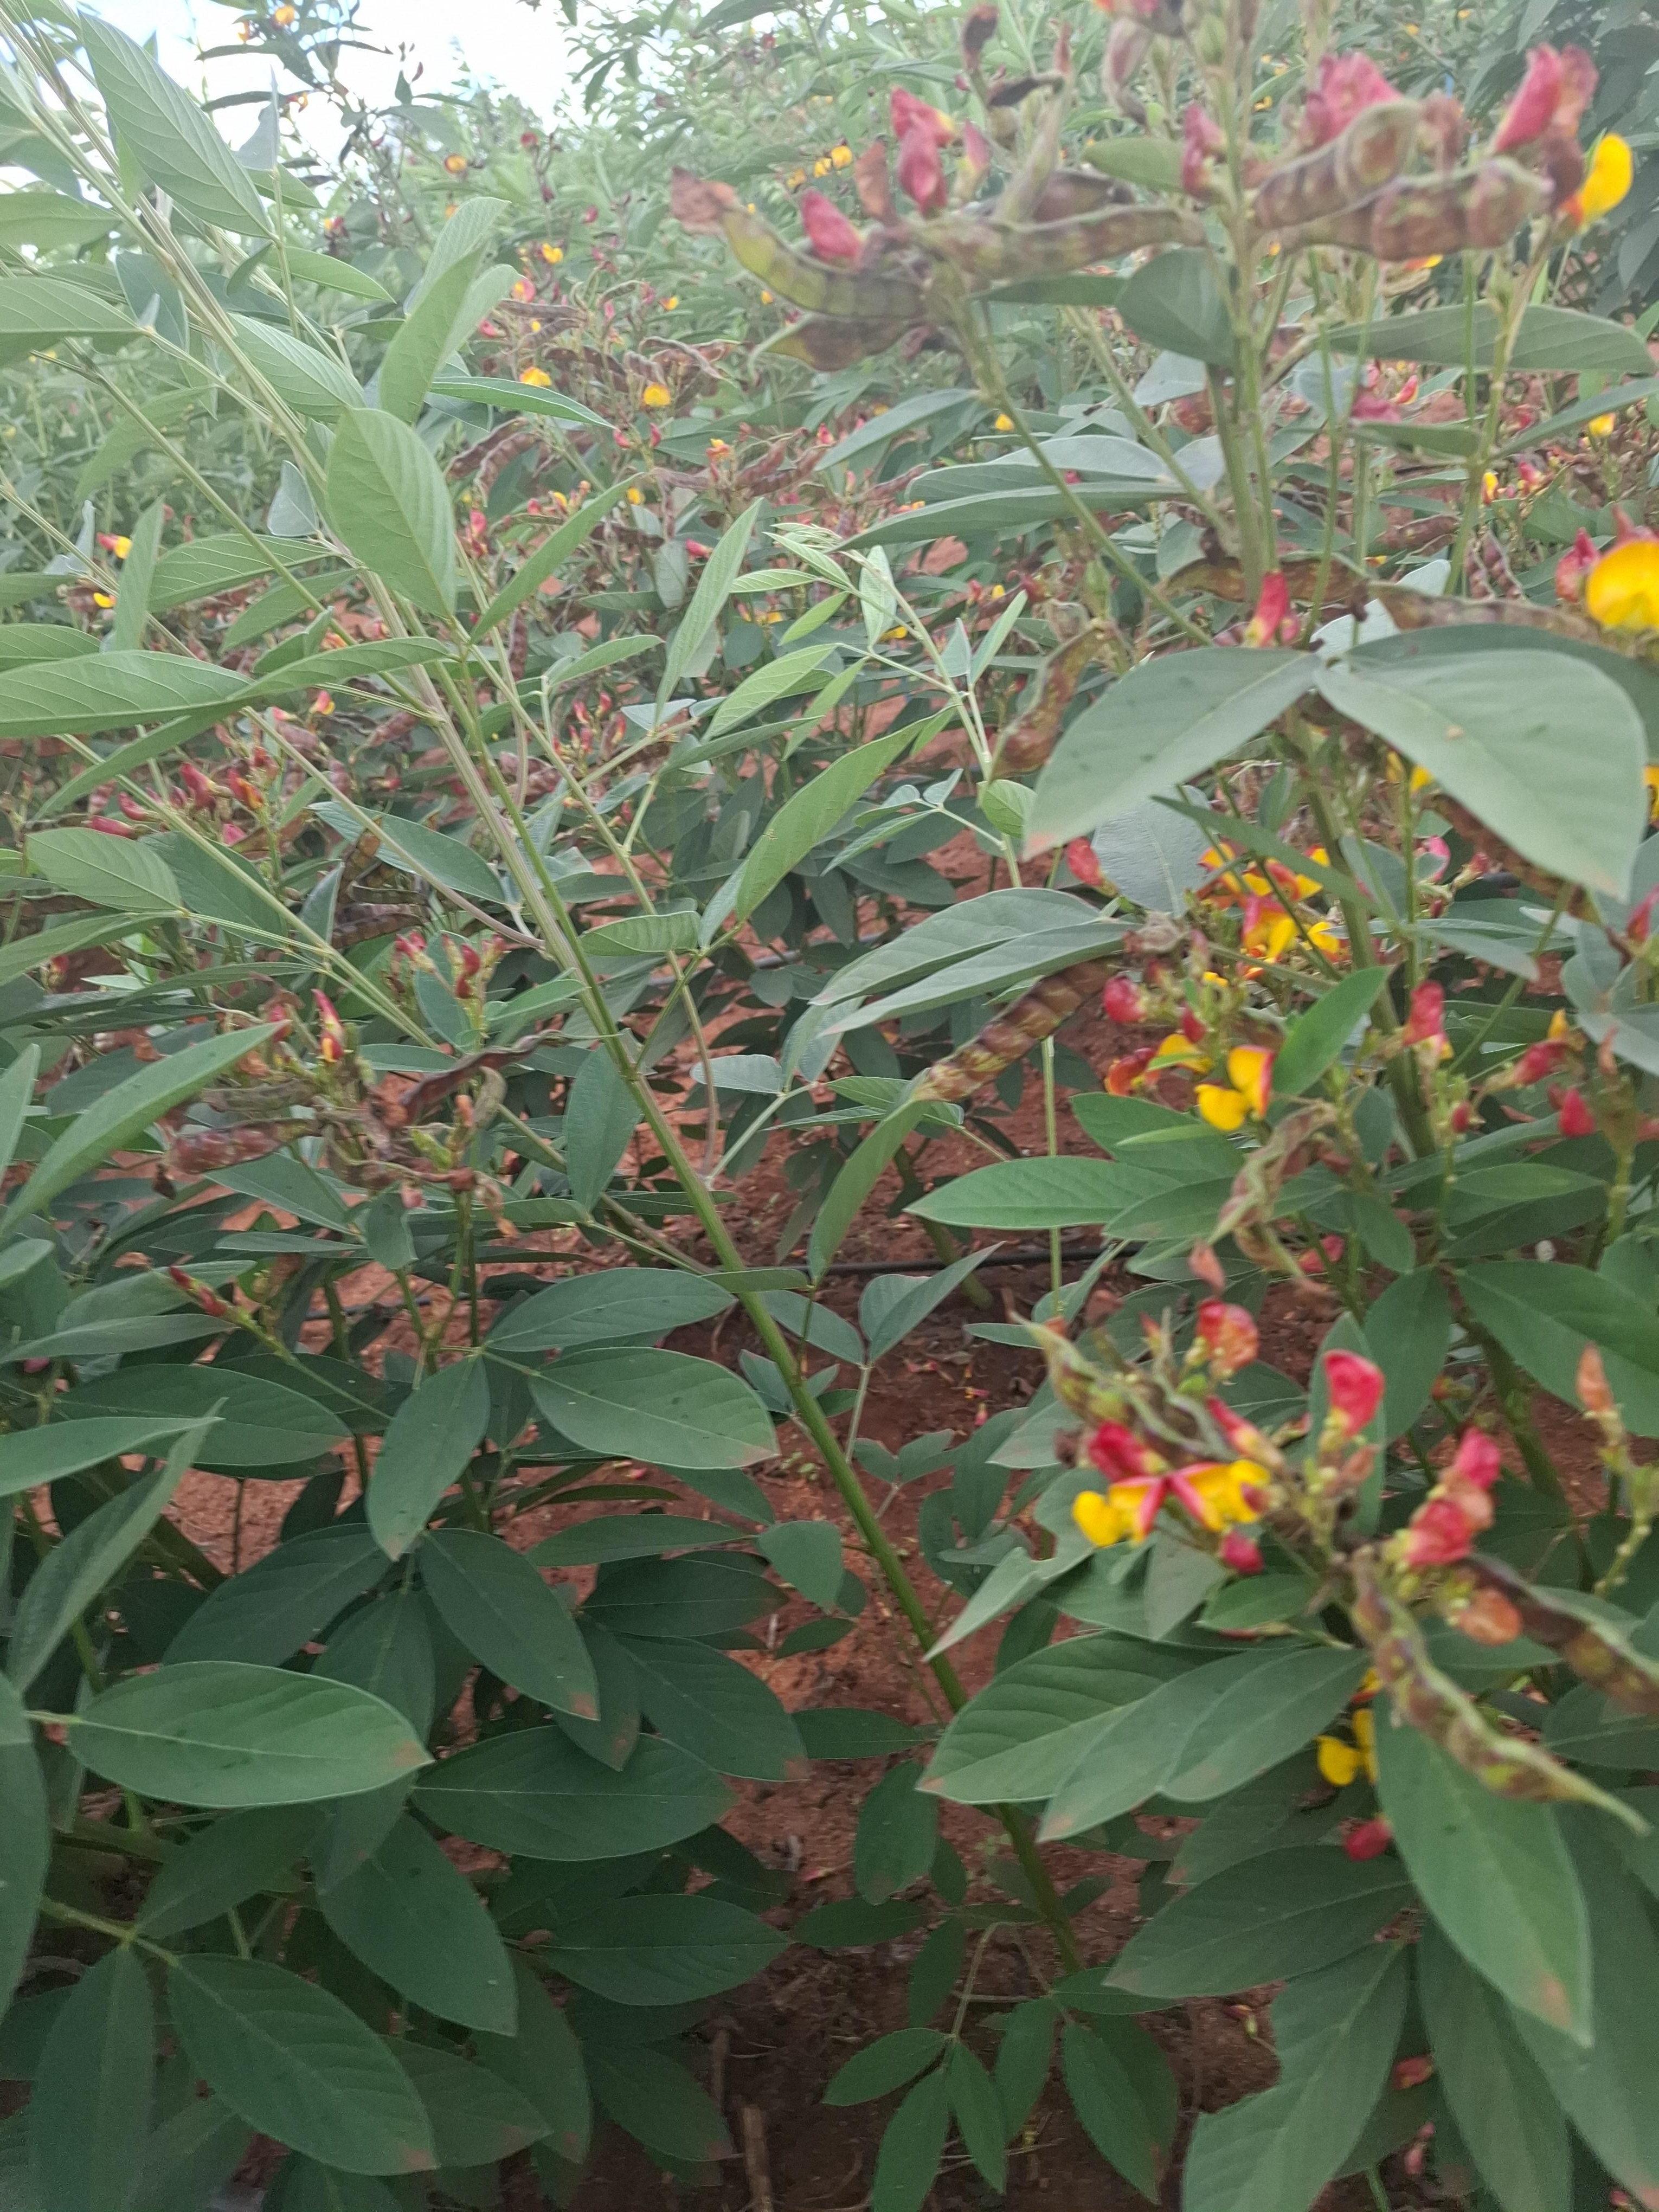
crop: pigeonpea
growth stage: development pod
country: Kenya
